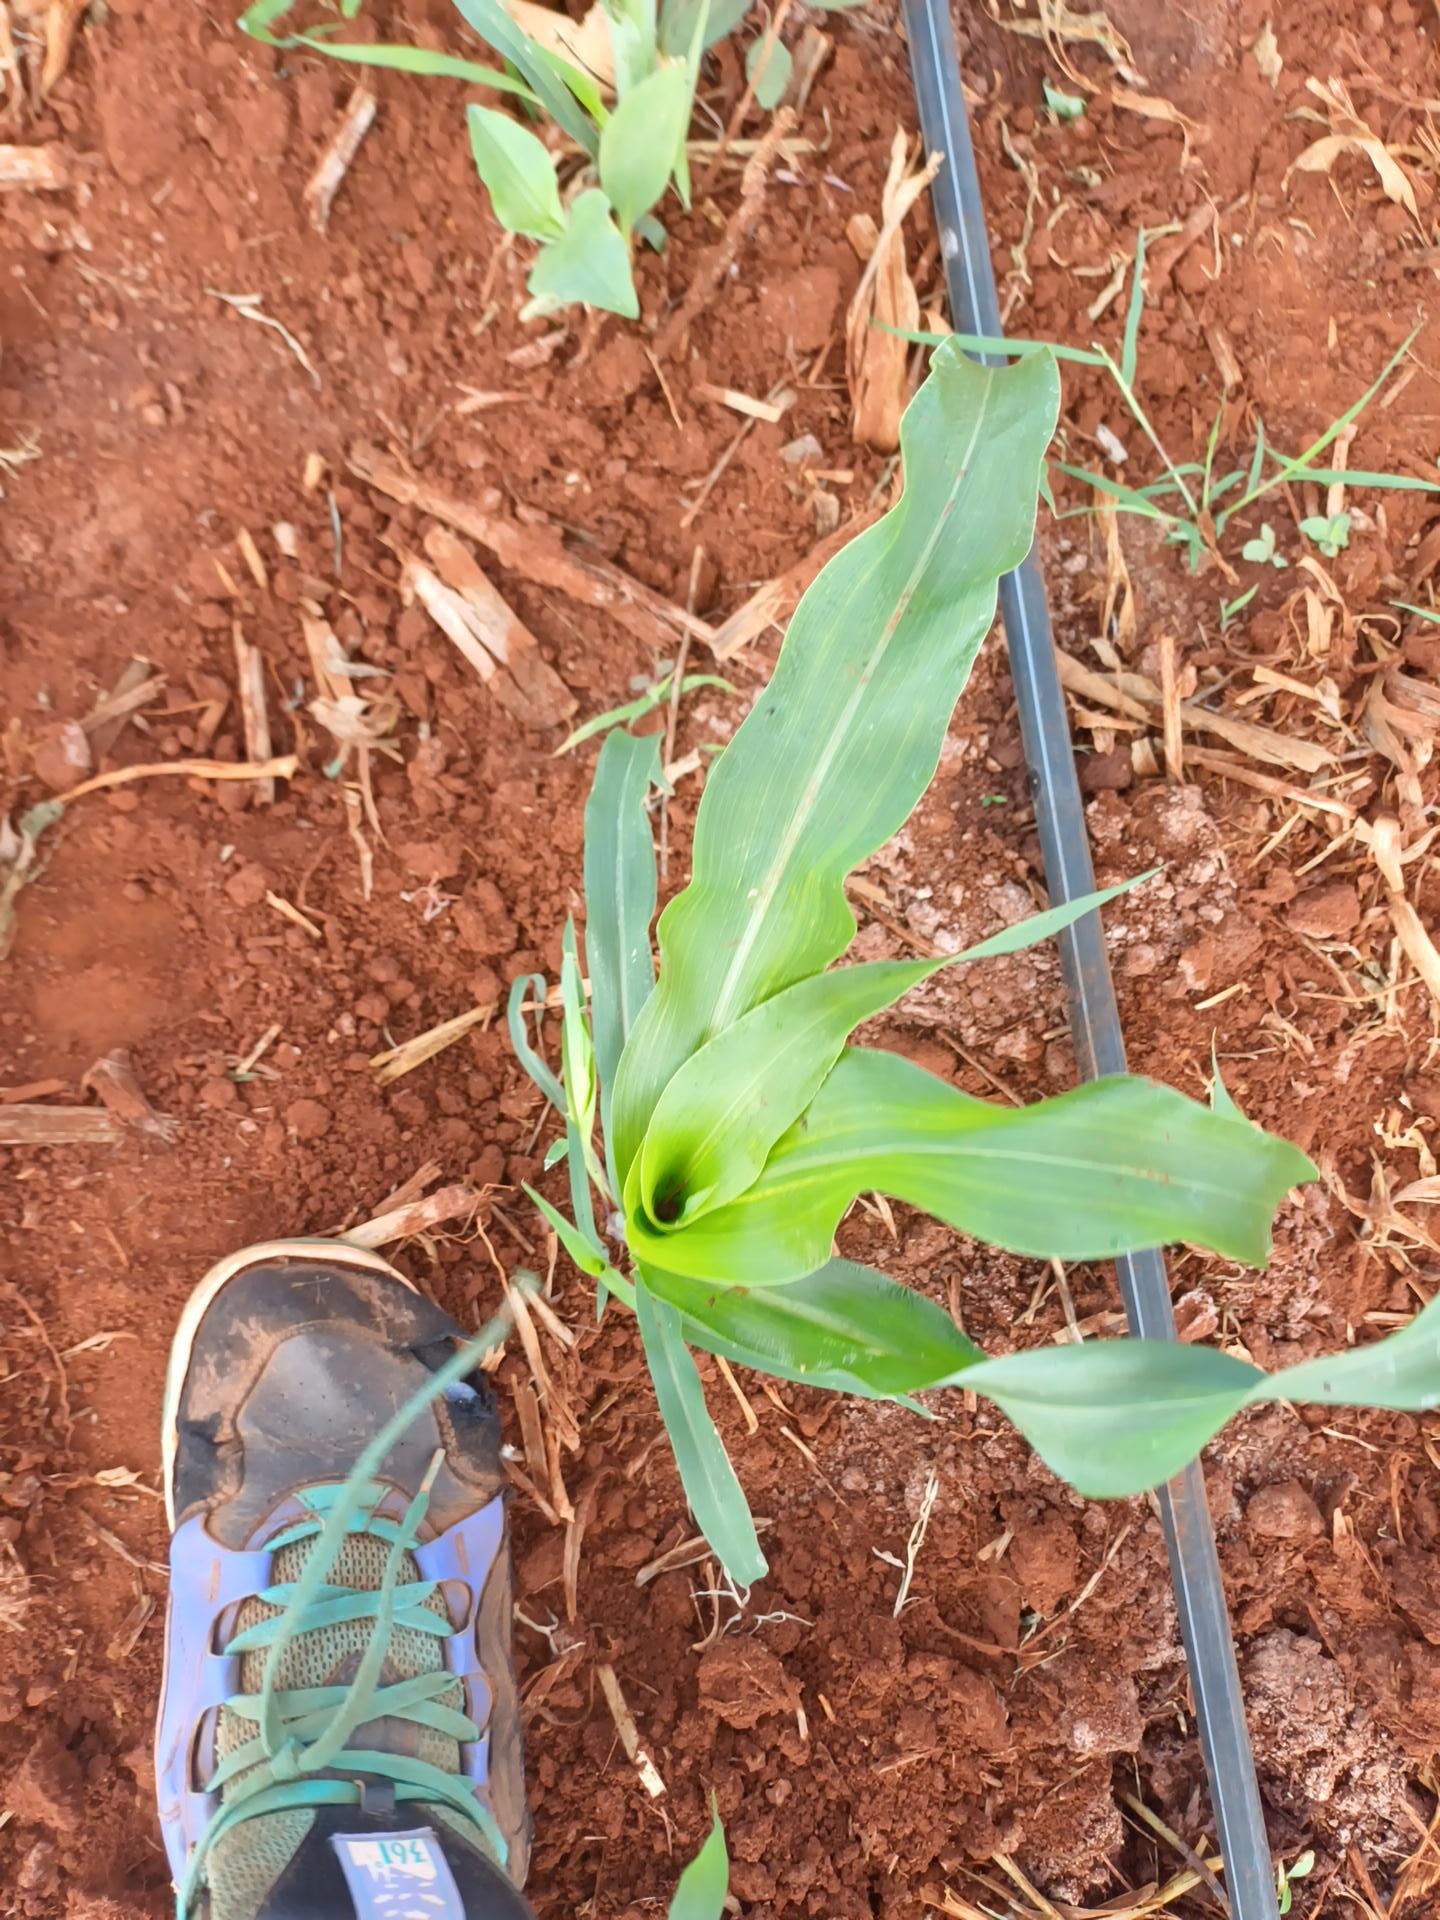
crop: sorghum
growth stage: vegetative
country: Kenya
